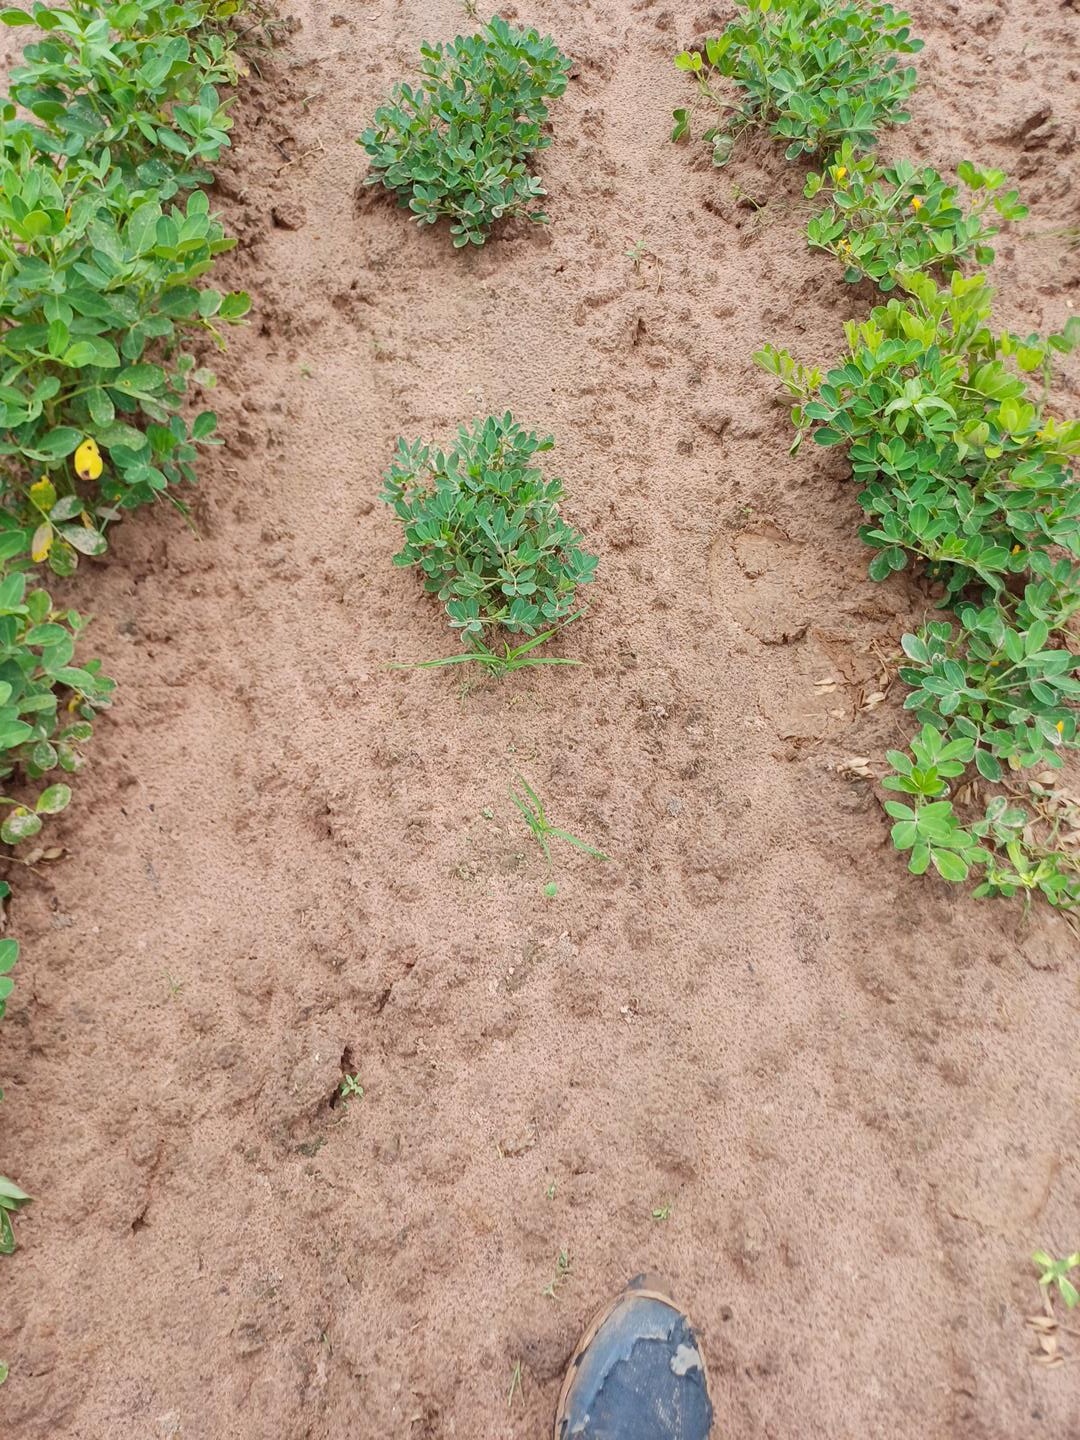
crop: groundnut
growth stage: flowering
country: Senegal
